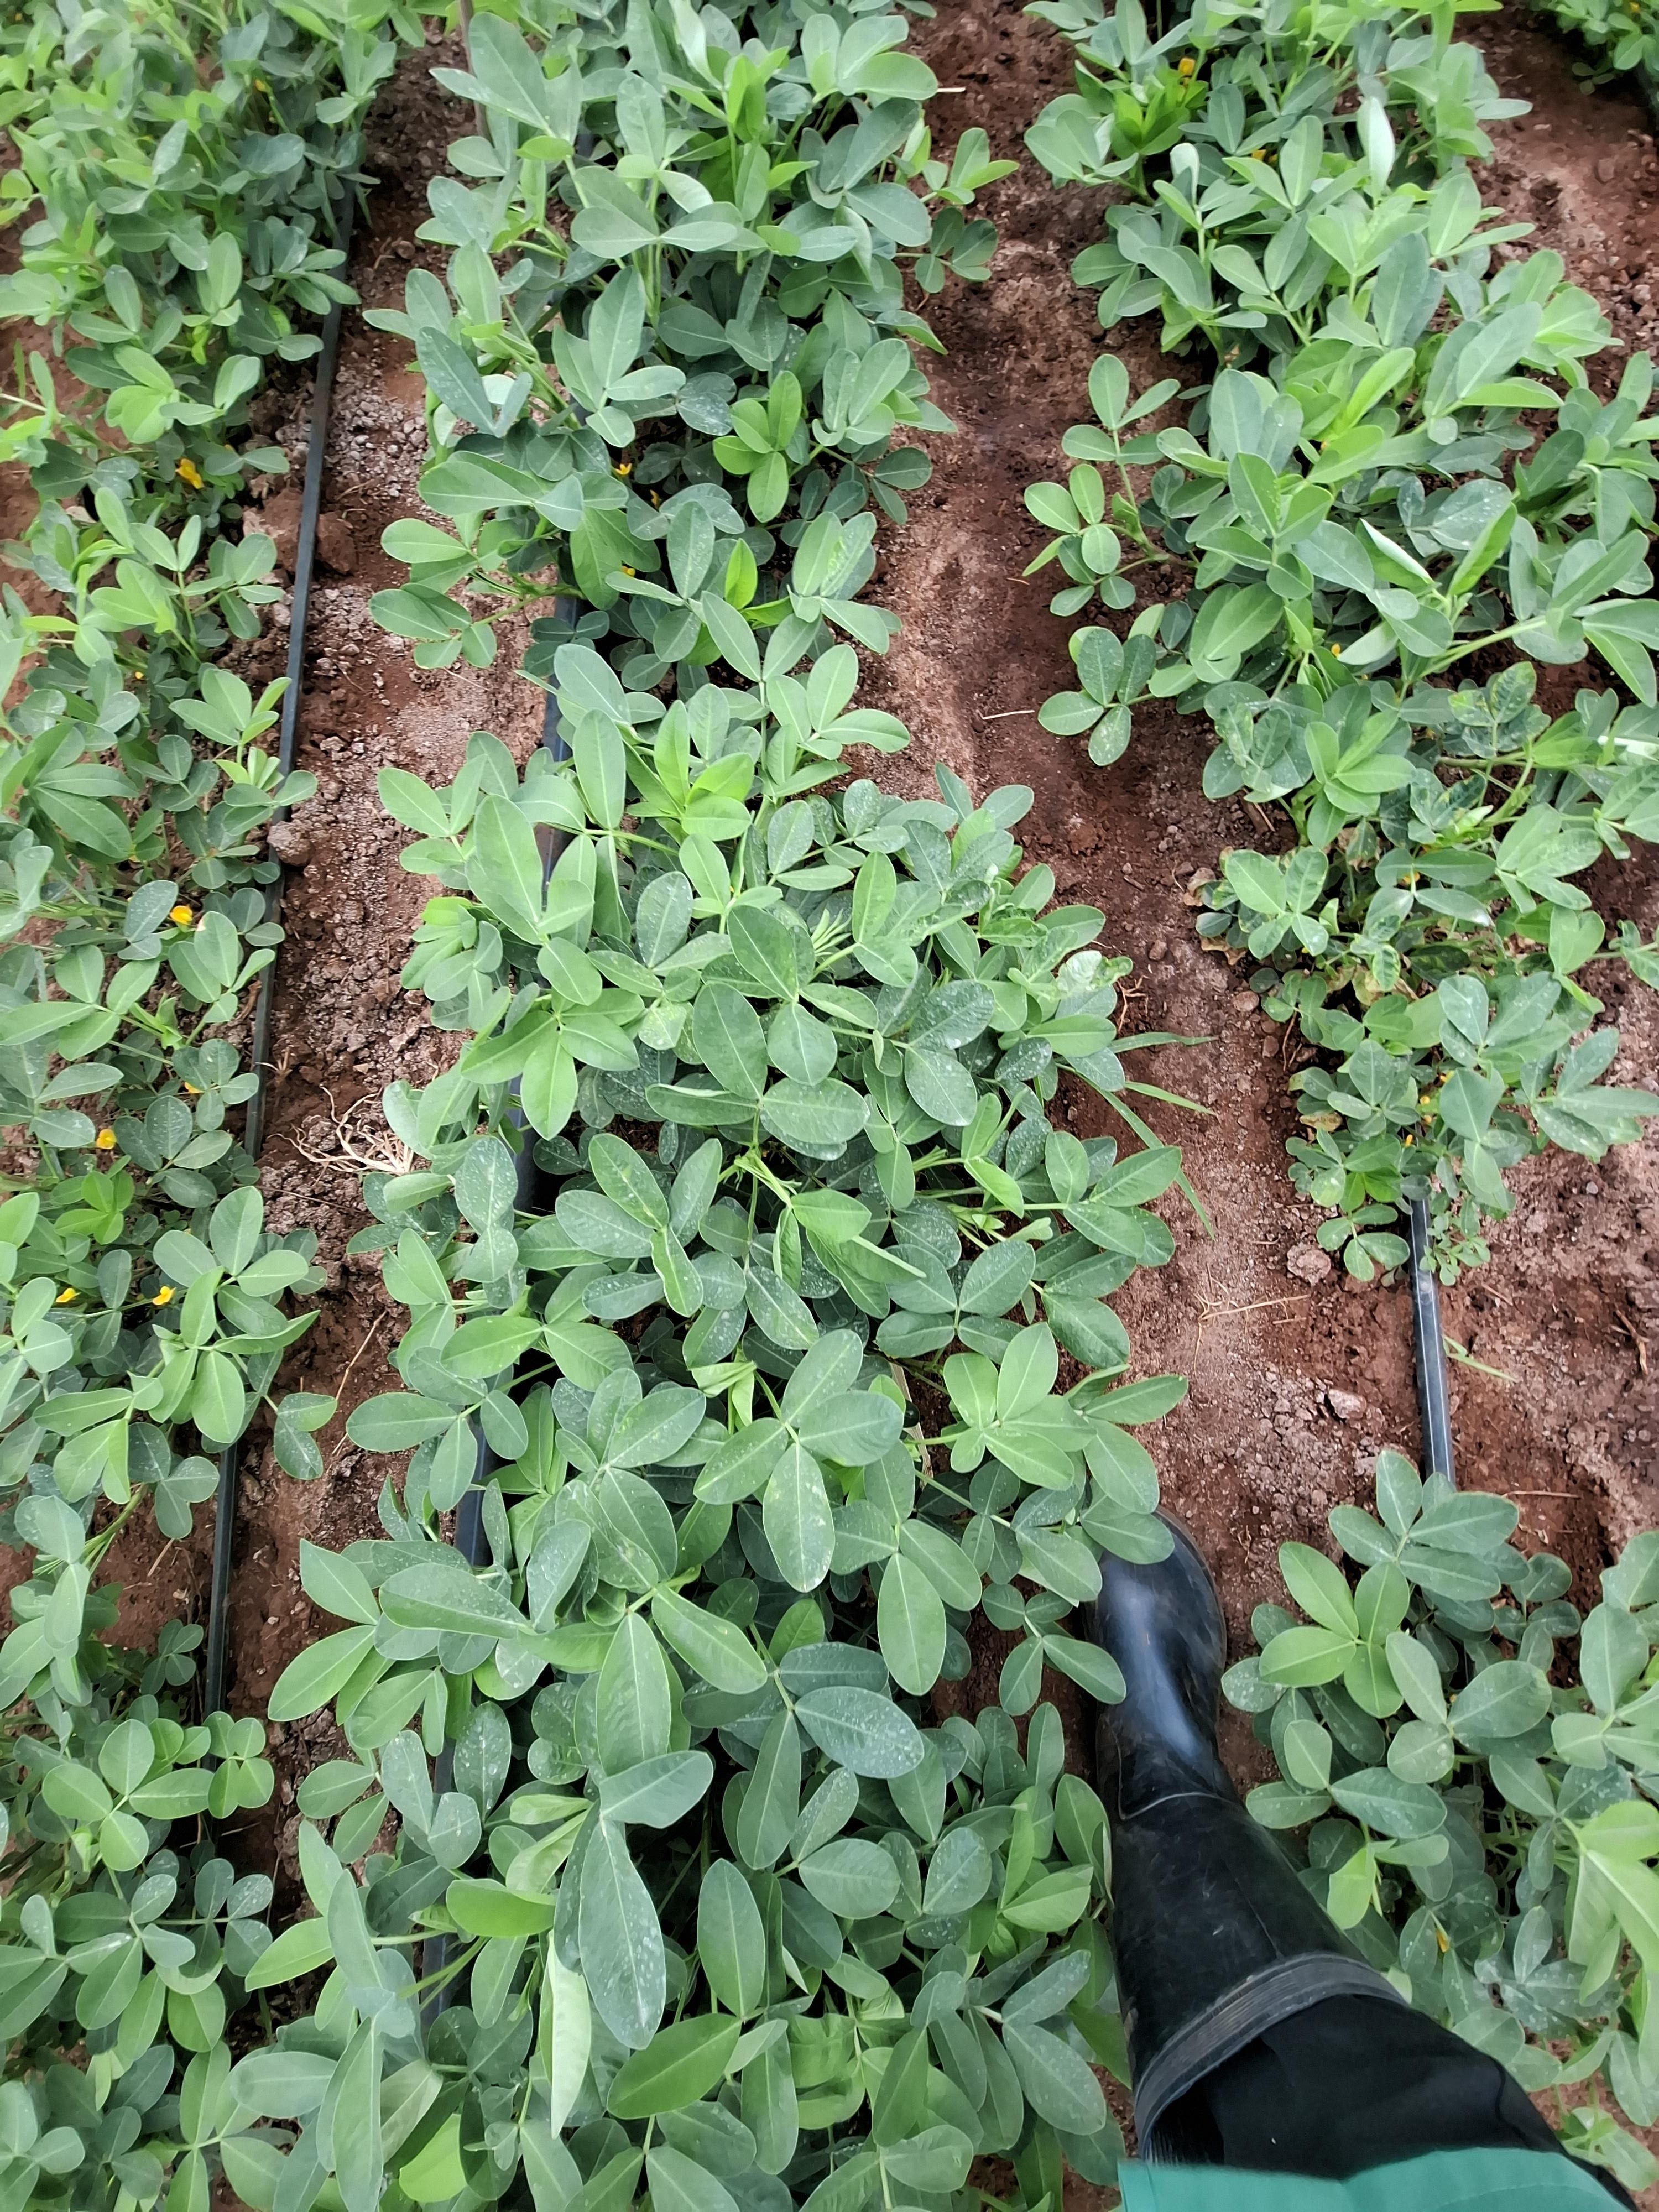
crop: groundnut
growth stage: flowering
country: Kenya
